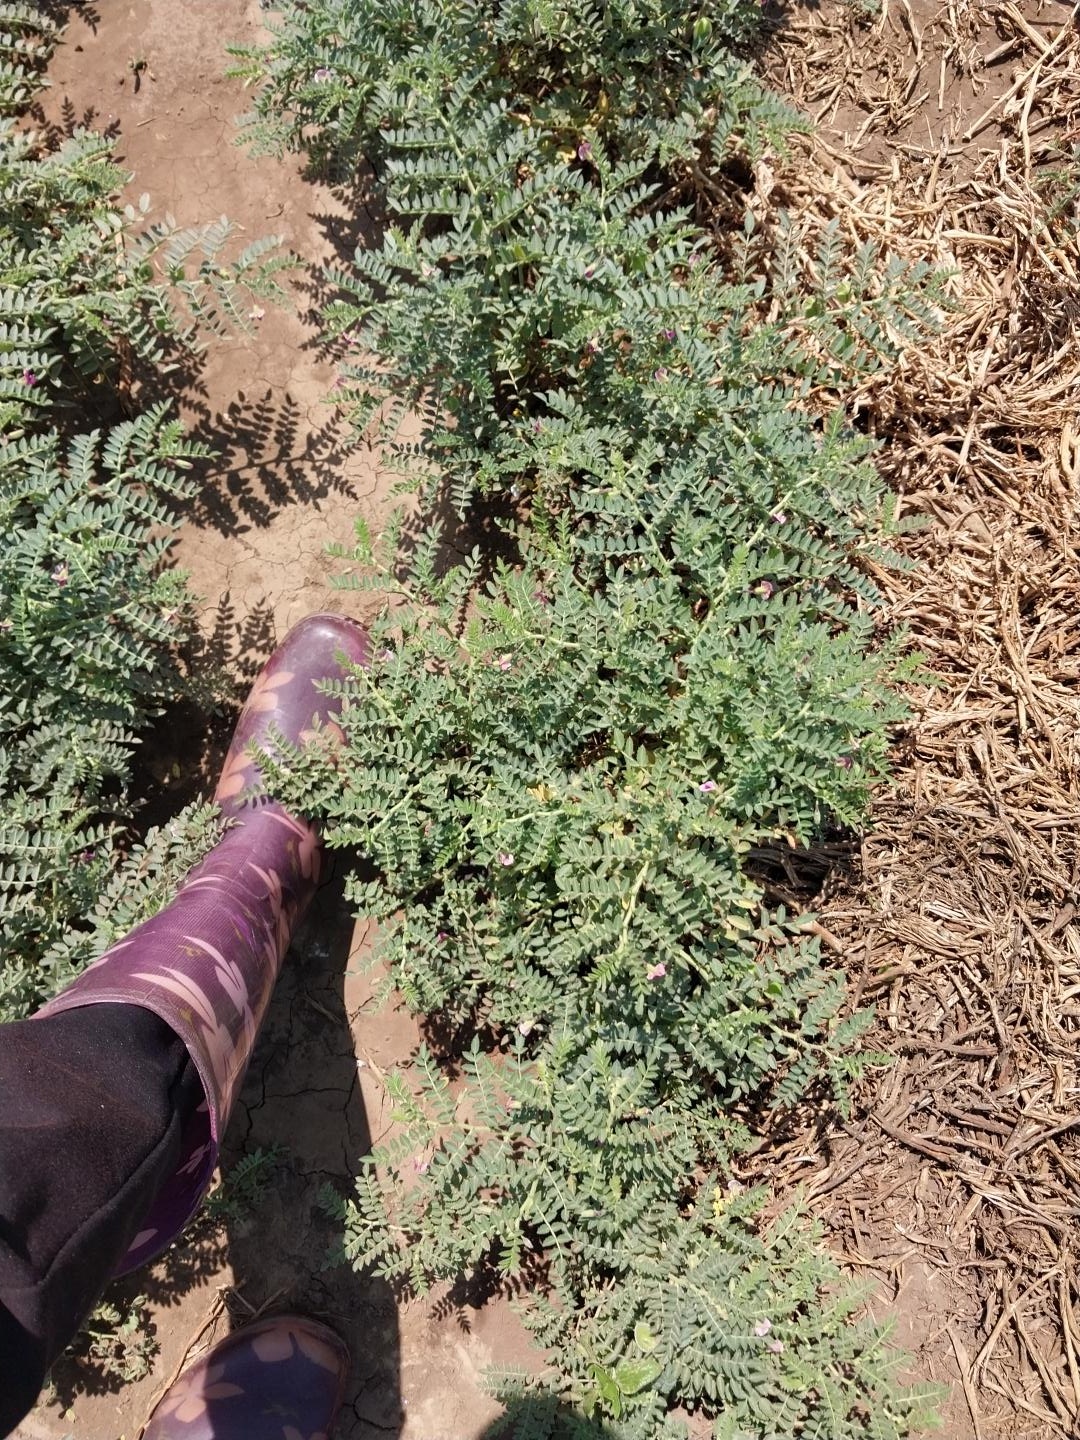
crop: chickpea
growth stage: development pod
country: Tanzania
